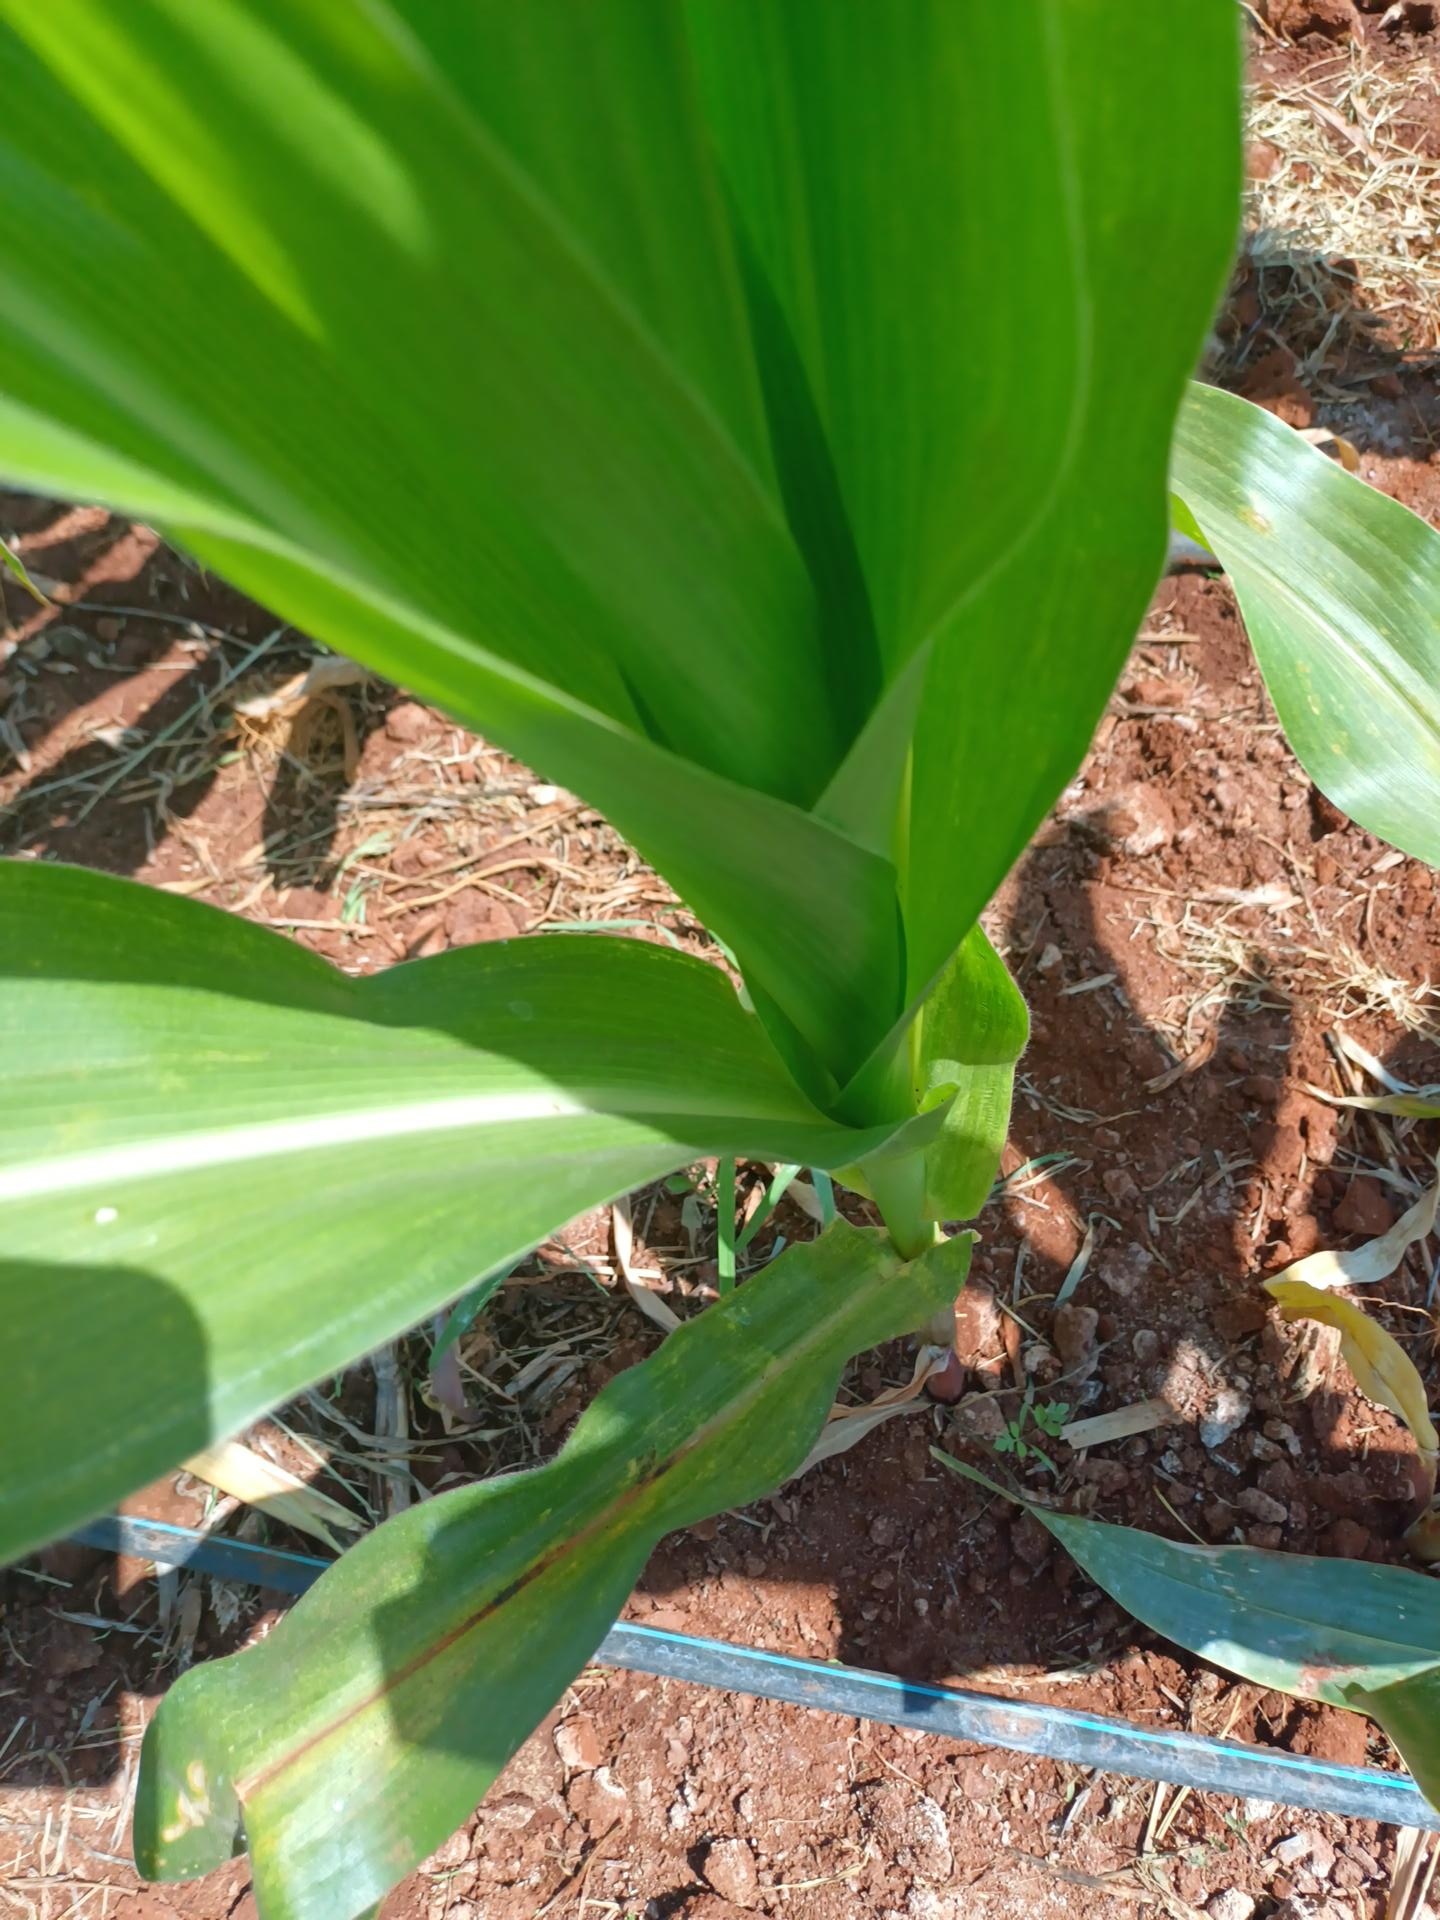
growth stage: vegetative
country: Kenya
